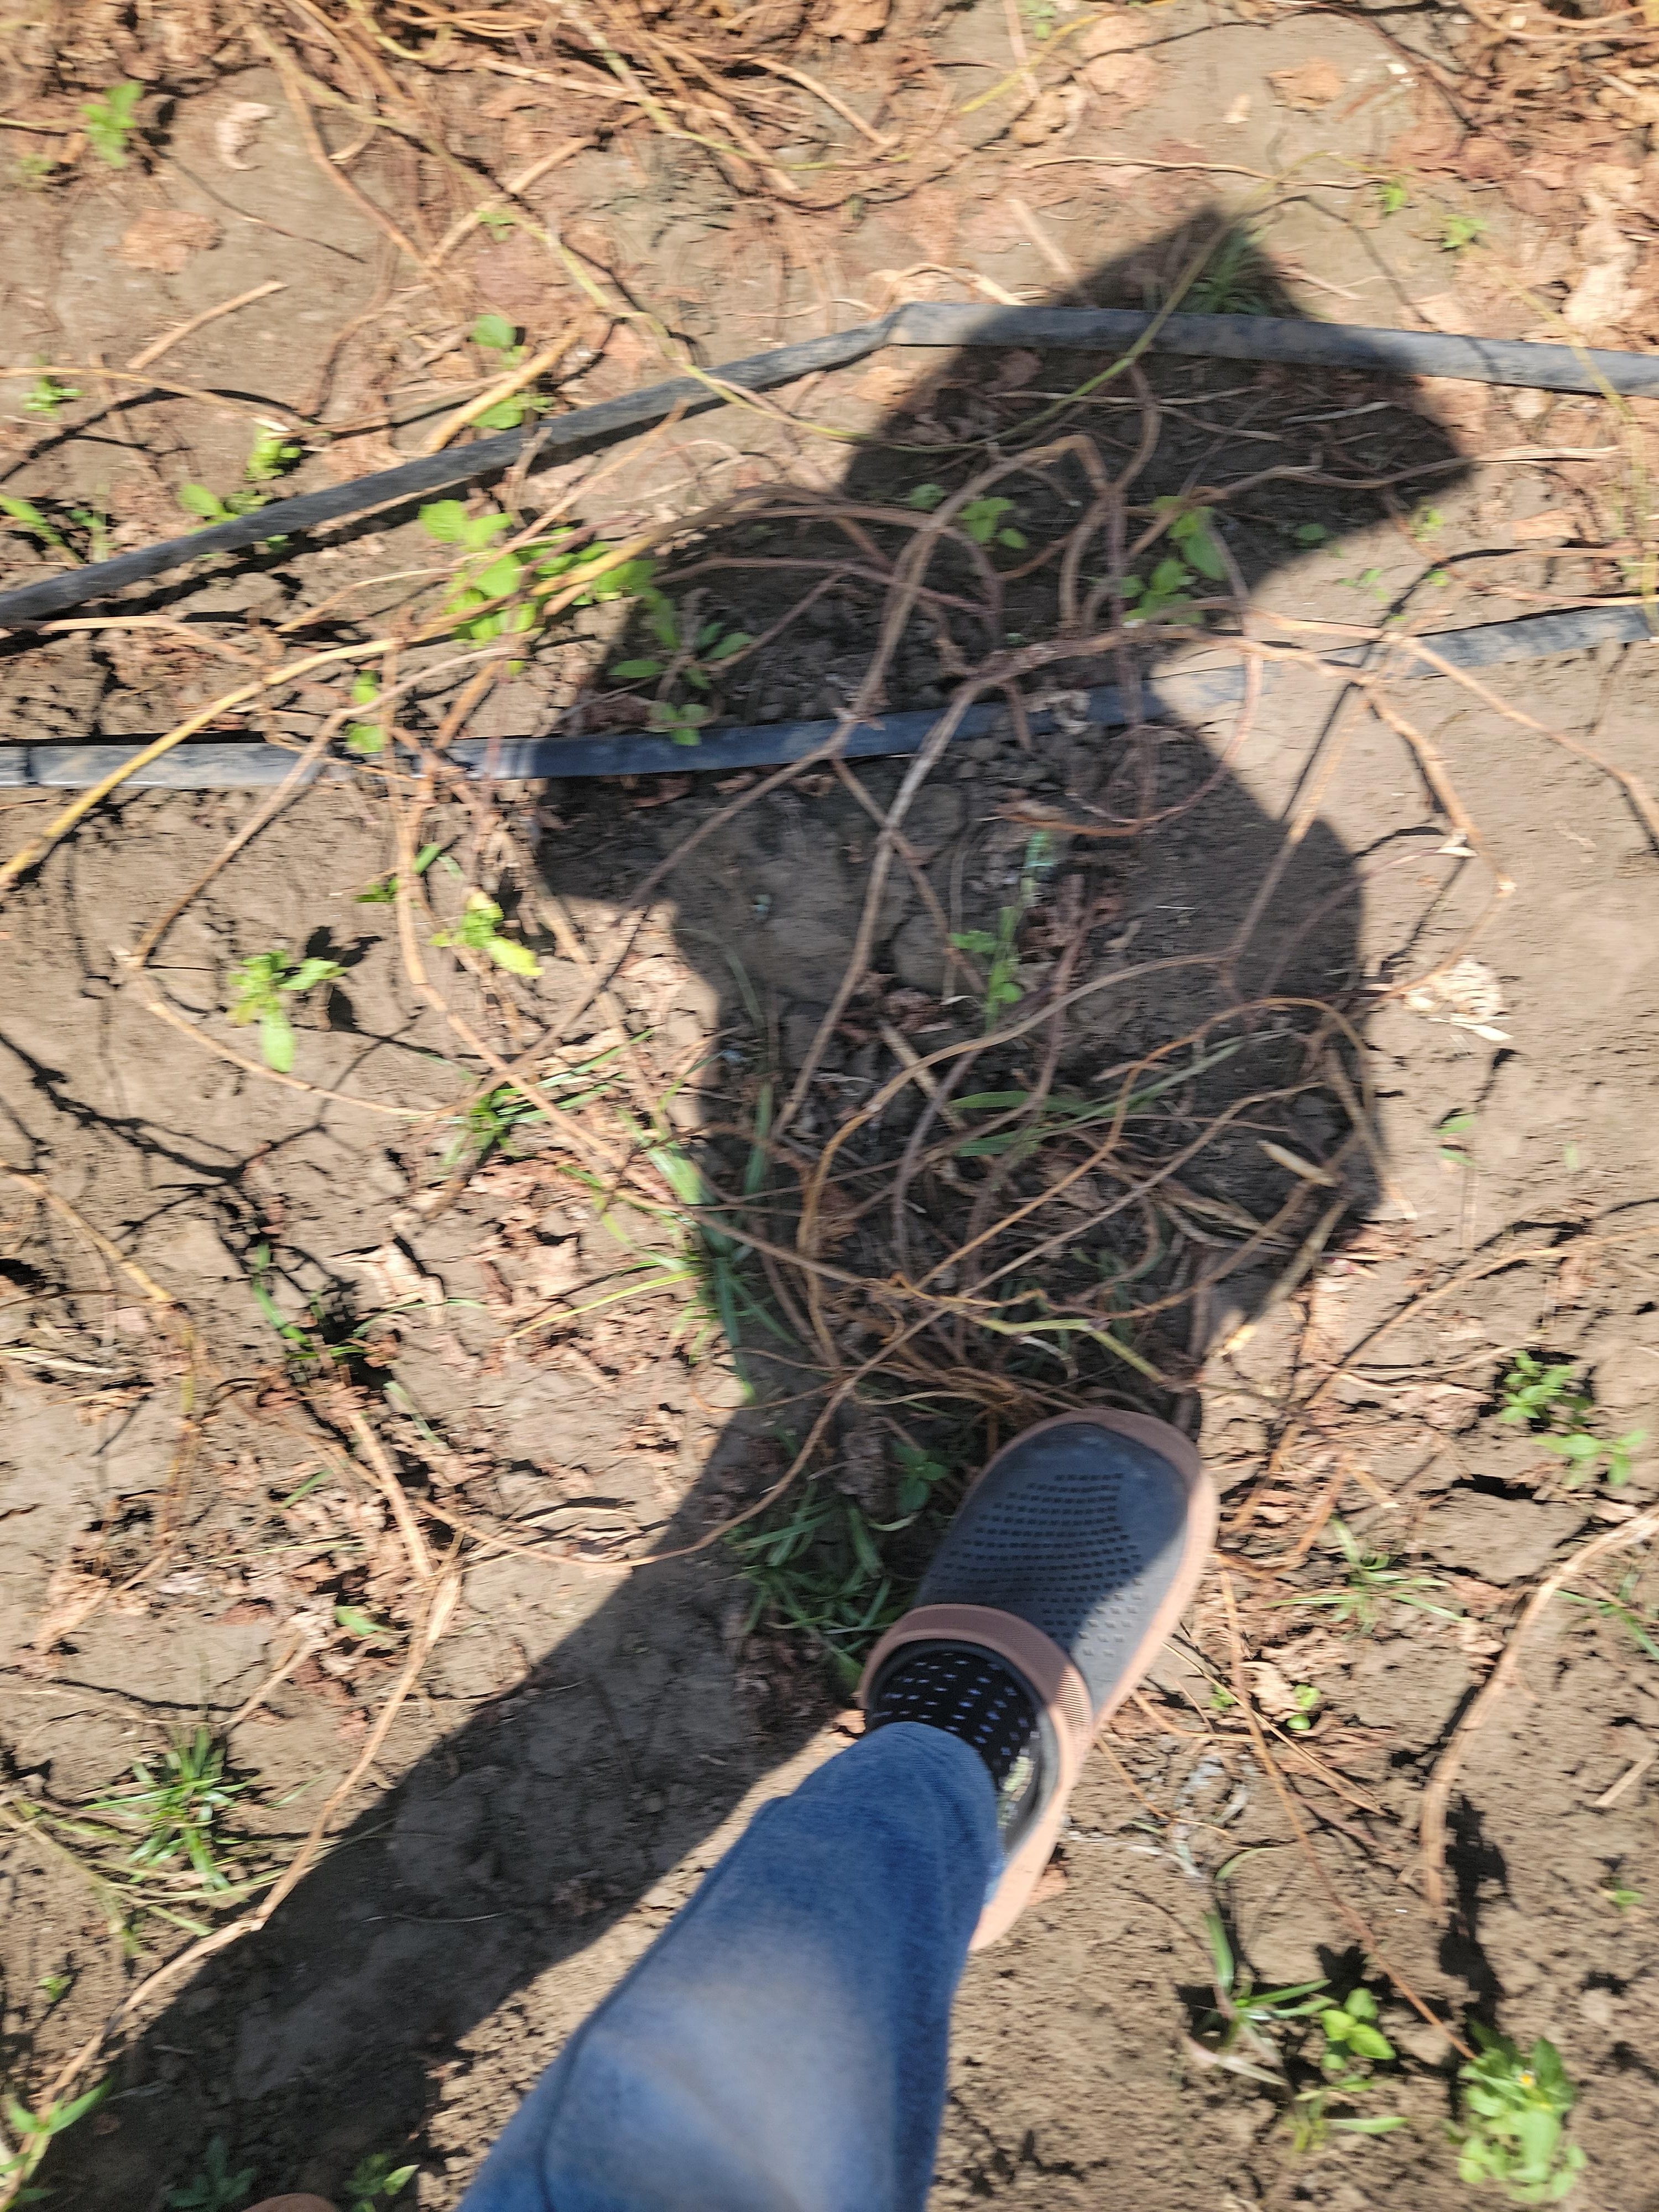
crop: cowpea
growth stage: development pod
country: Tanzania
